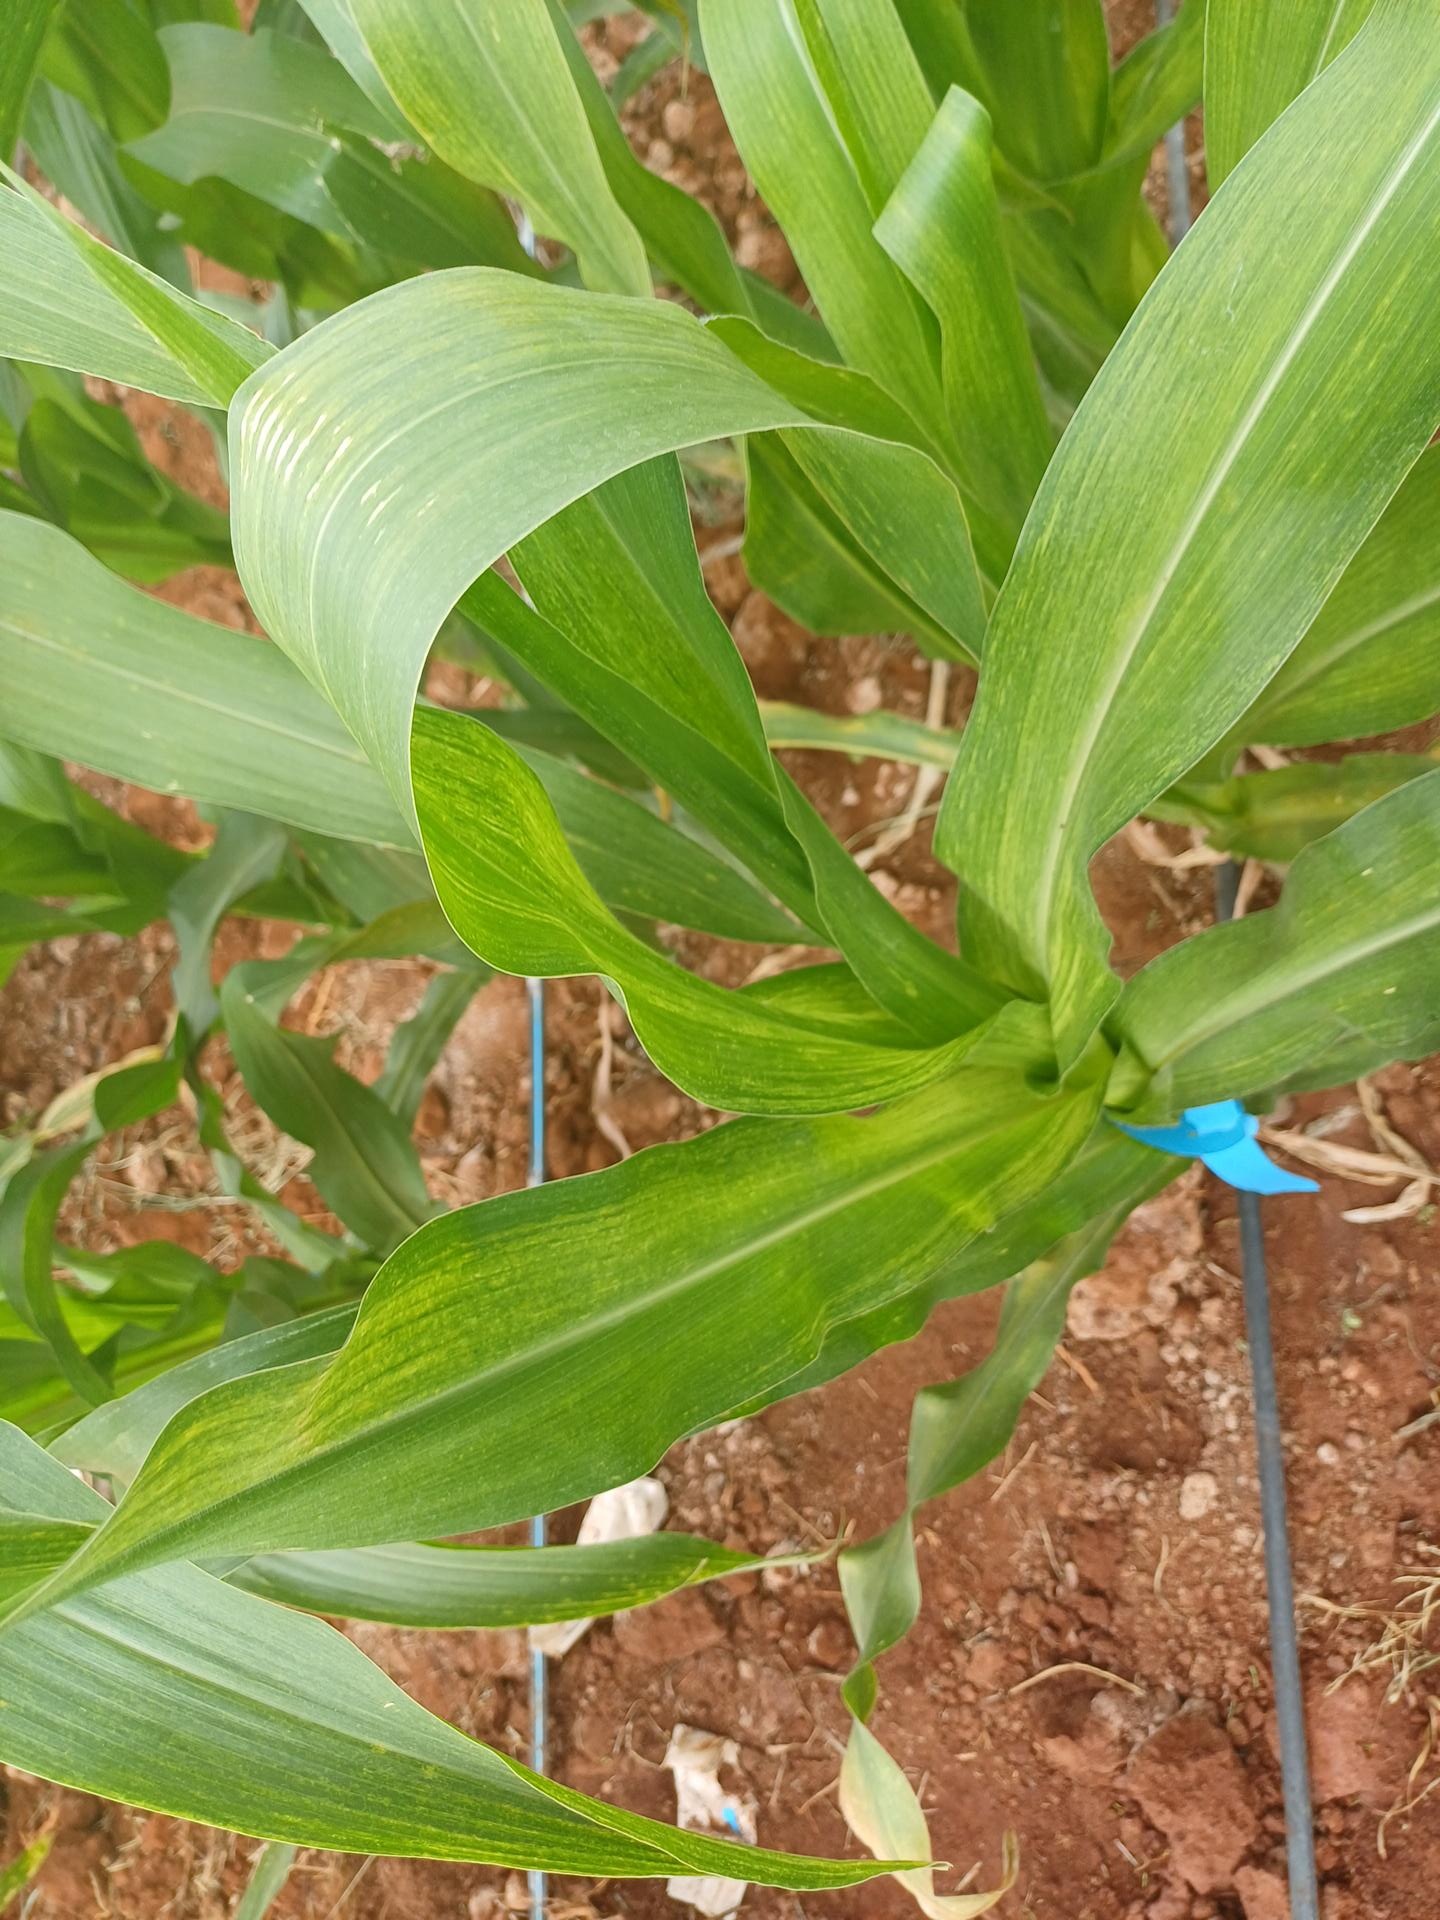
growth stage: vegetative
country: Kenya
